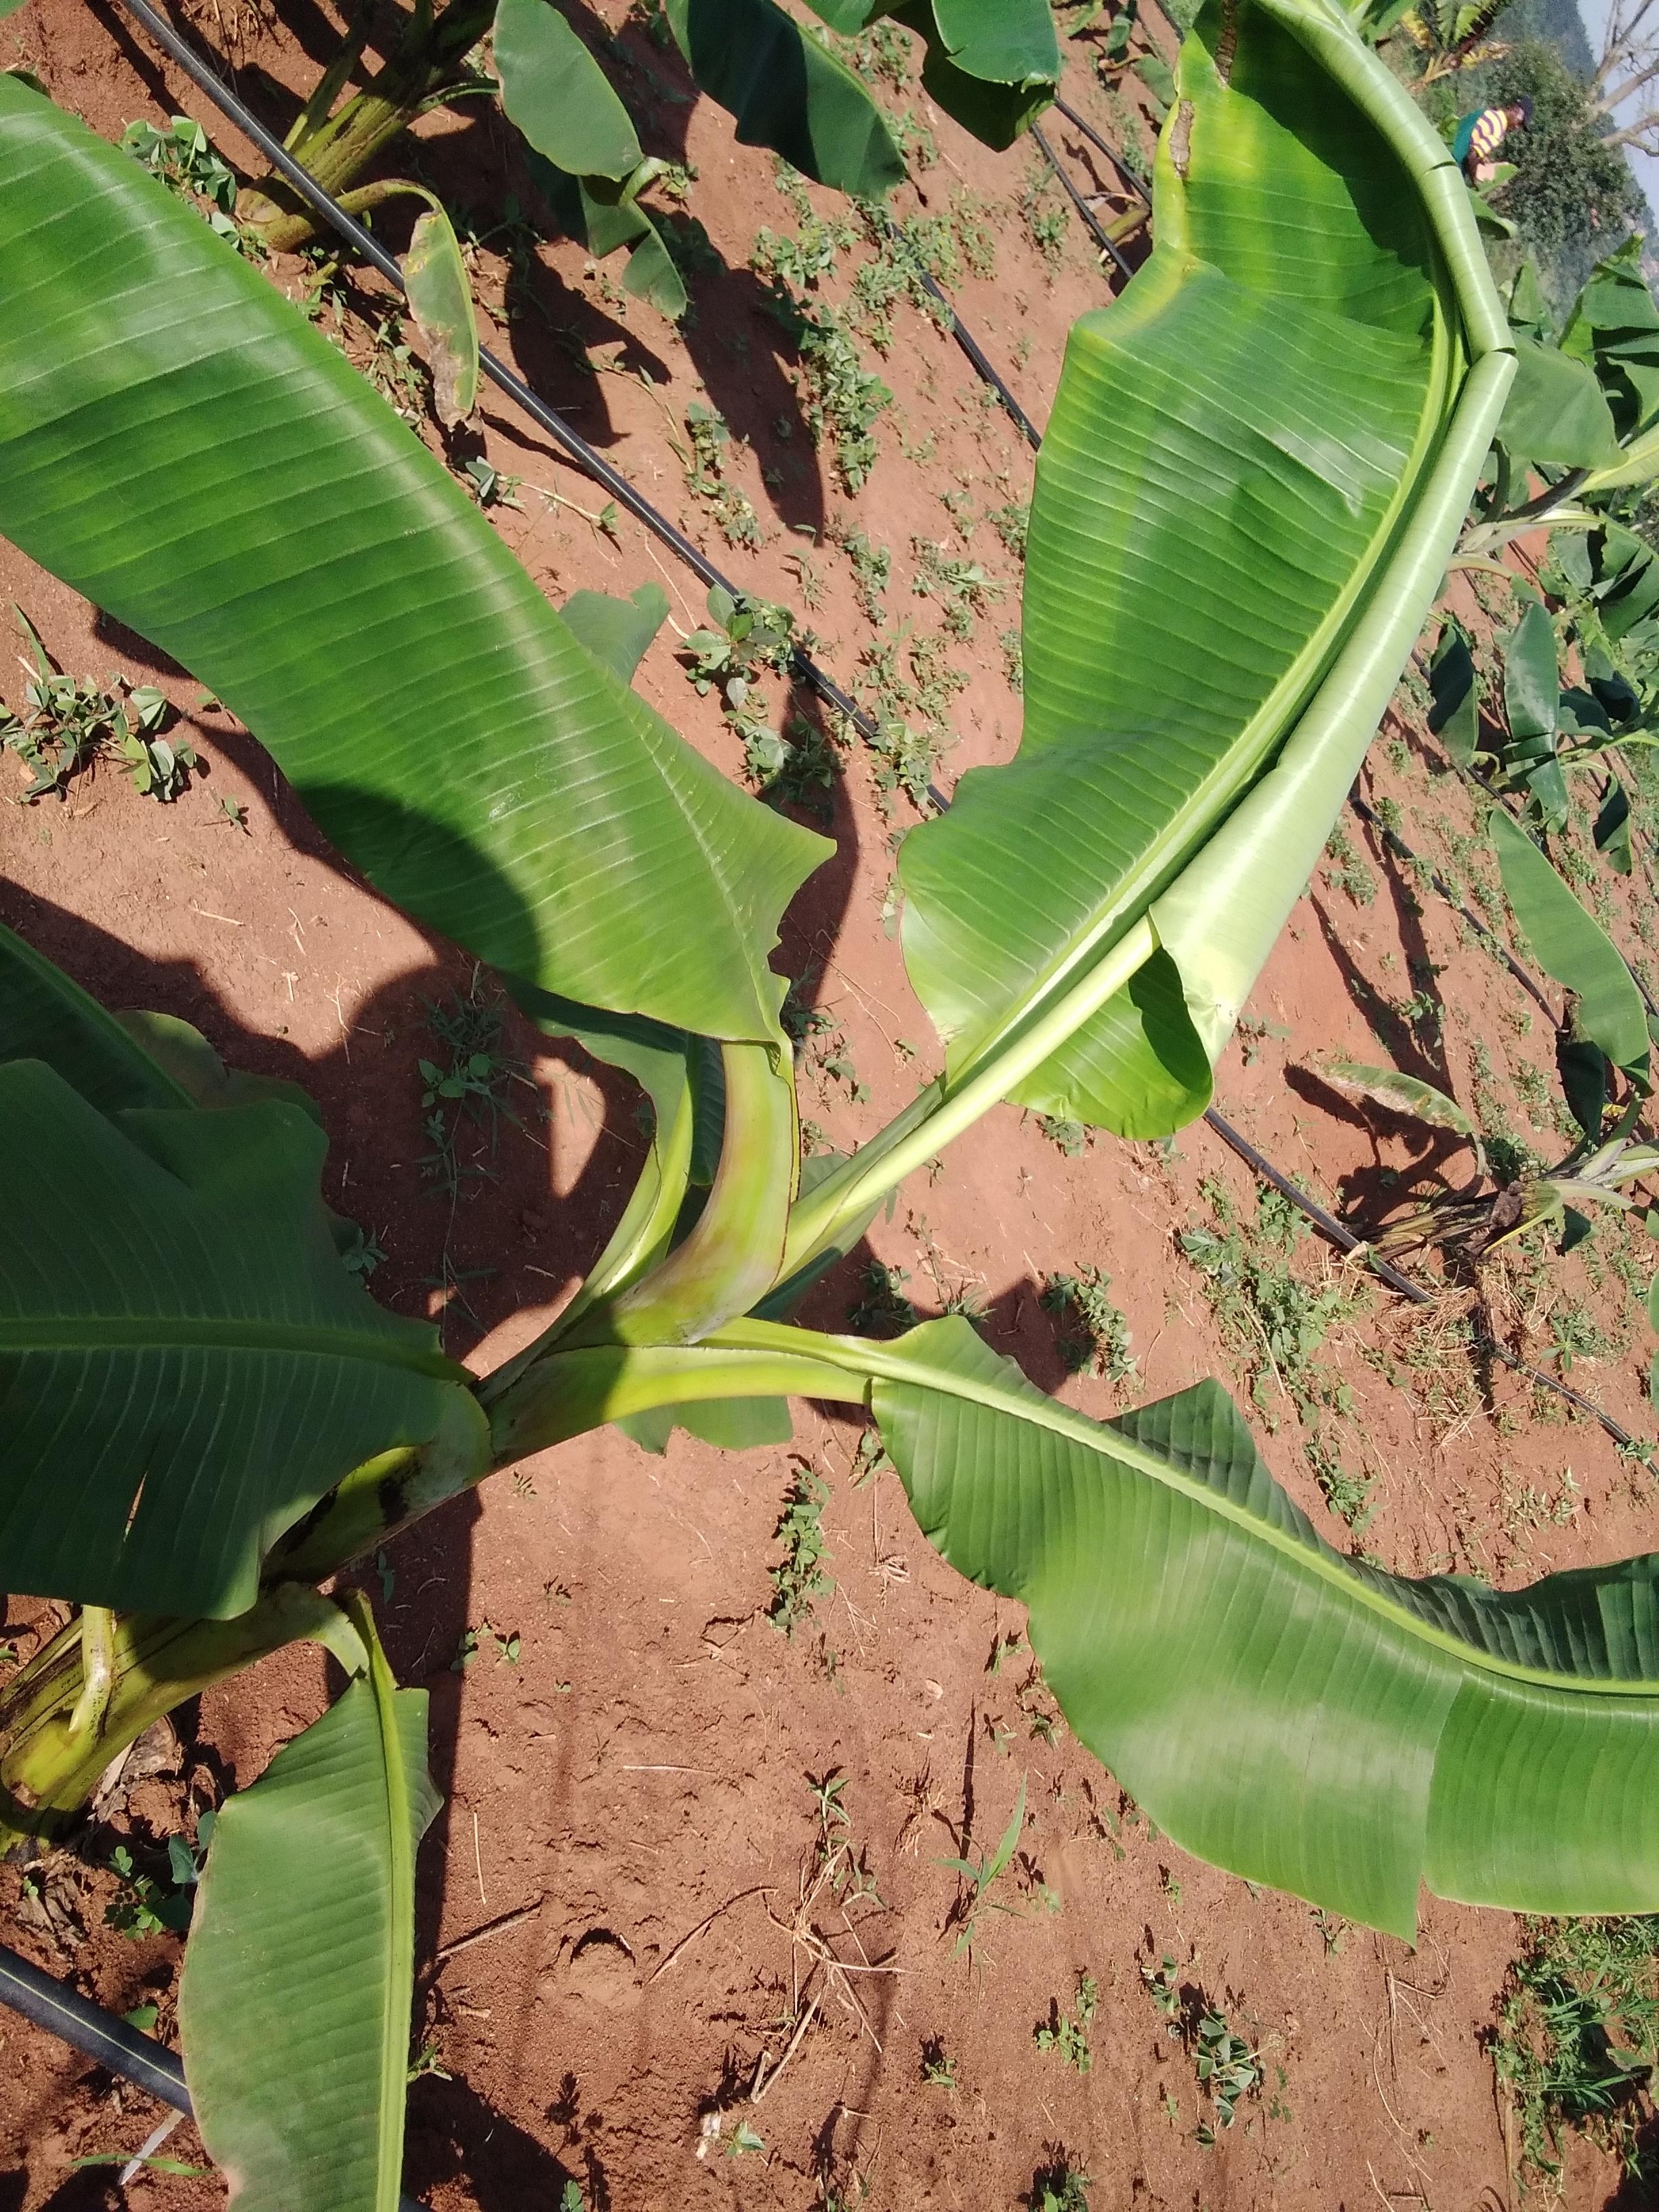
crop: banana
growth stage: vegetative
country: Uganda
